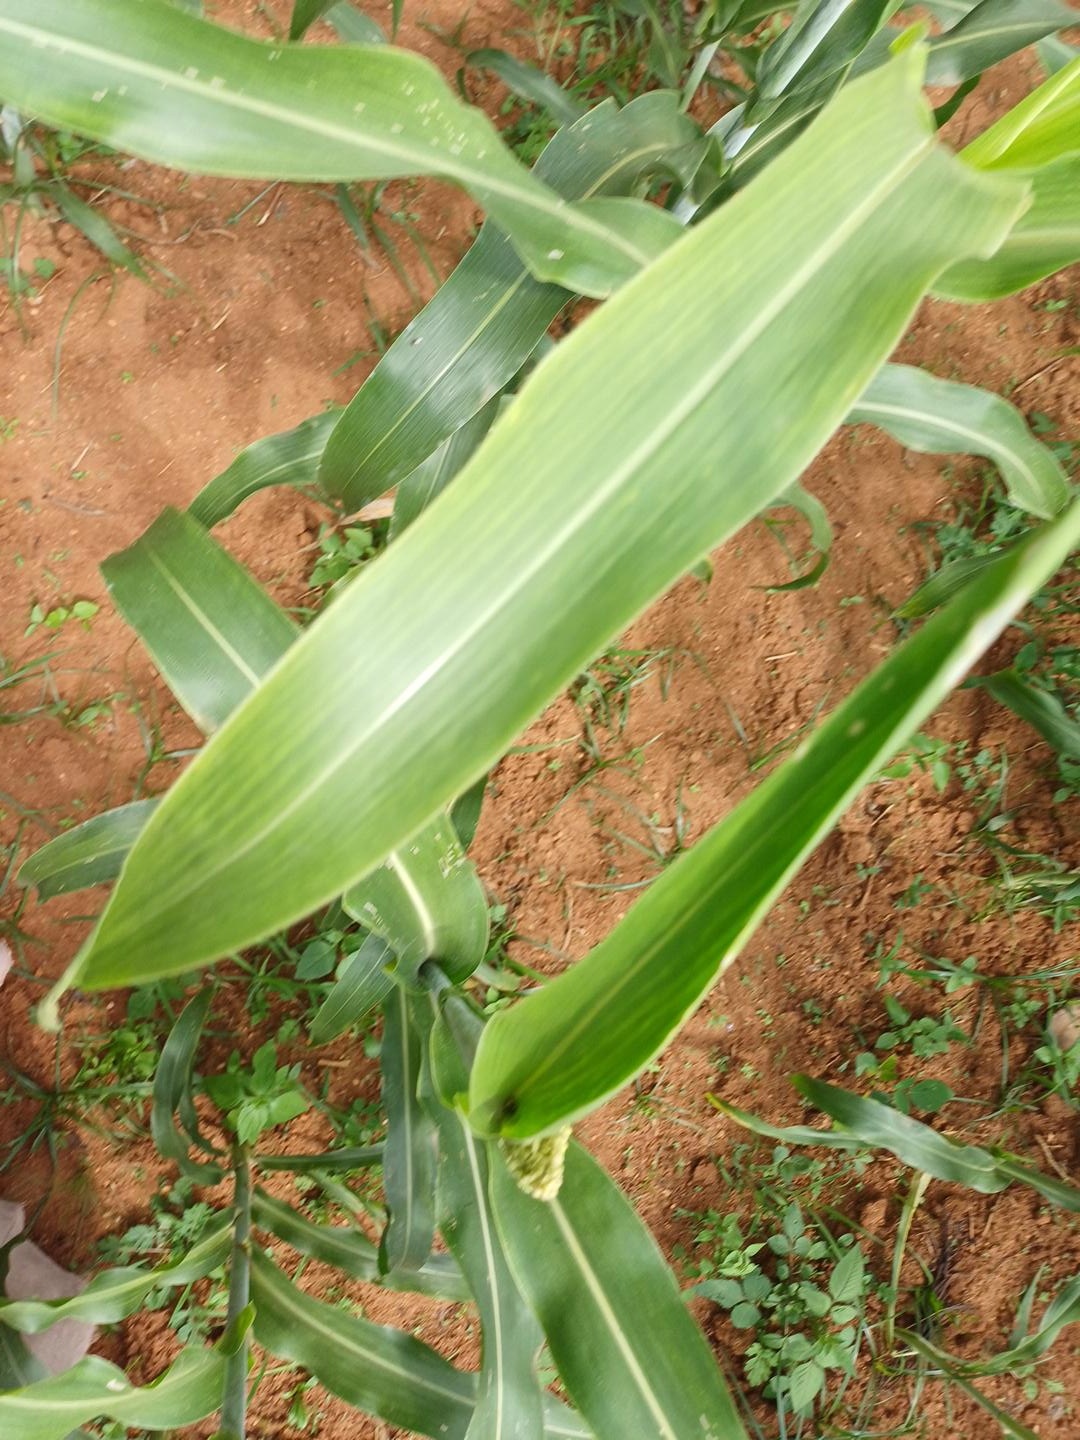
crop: sorghum
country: Kenya
